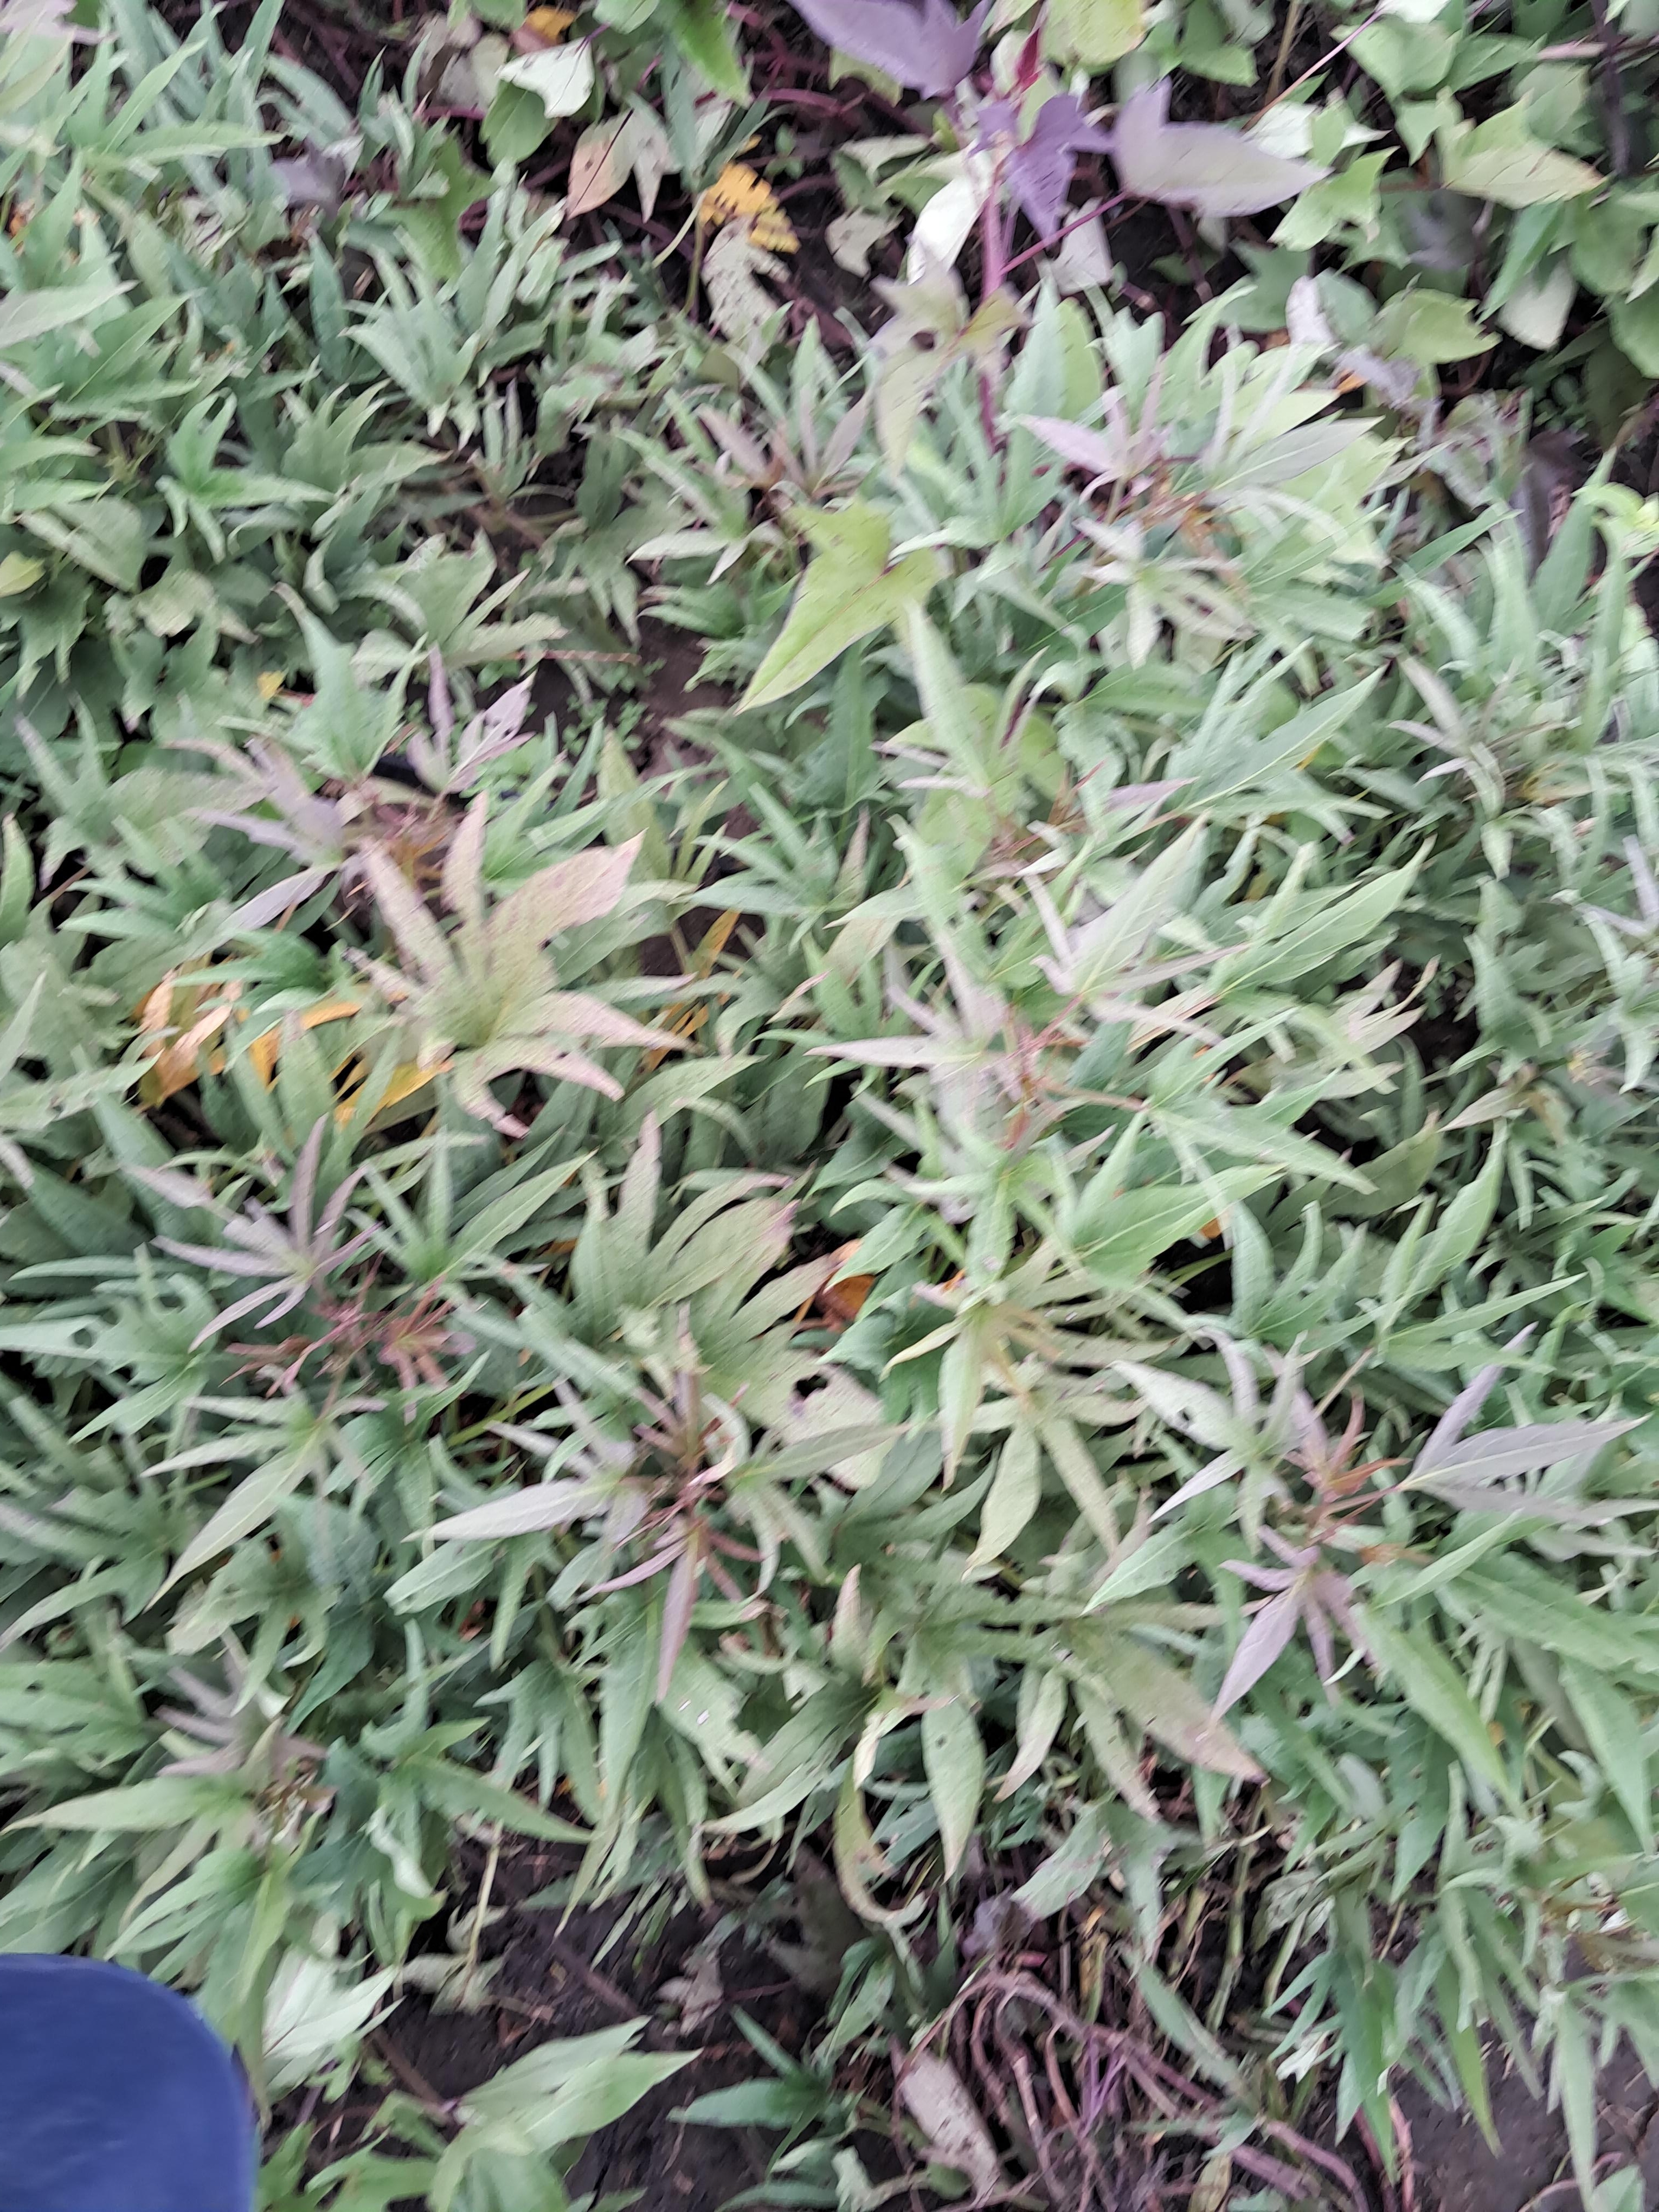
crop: sweet potato
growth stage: vegetative
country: Tanzania
